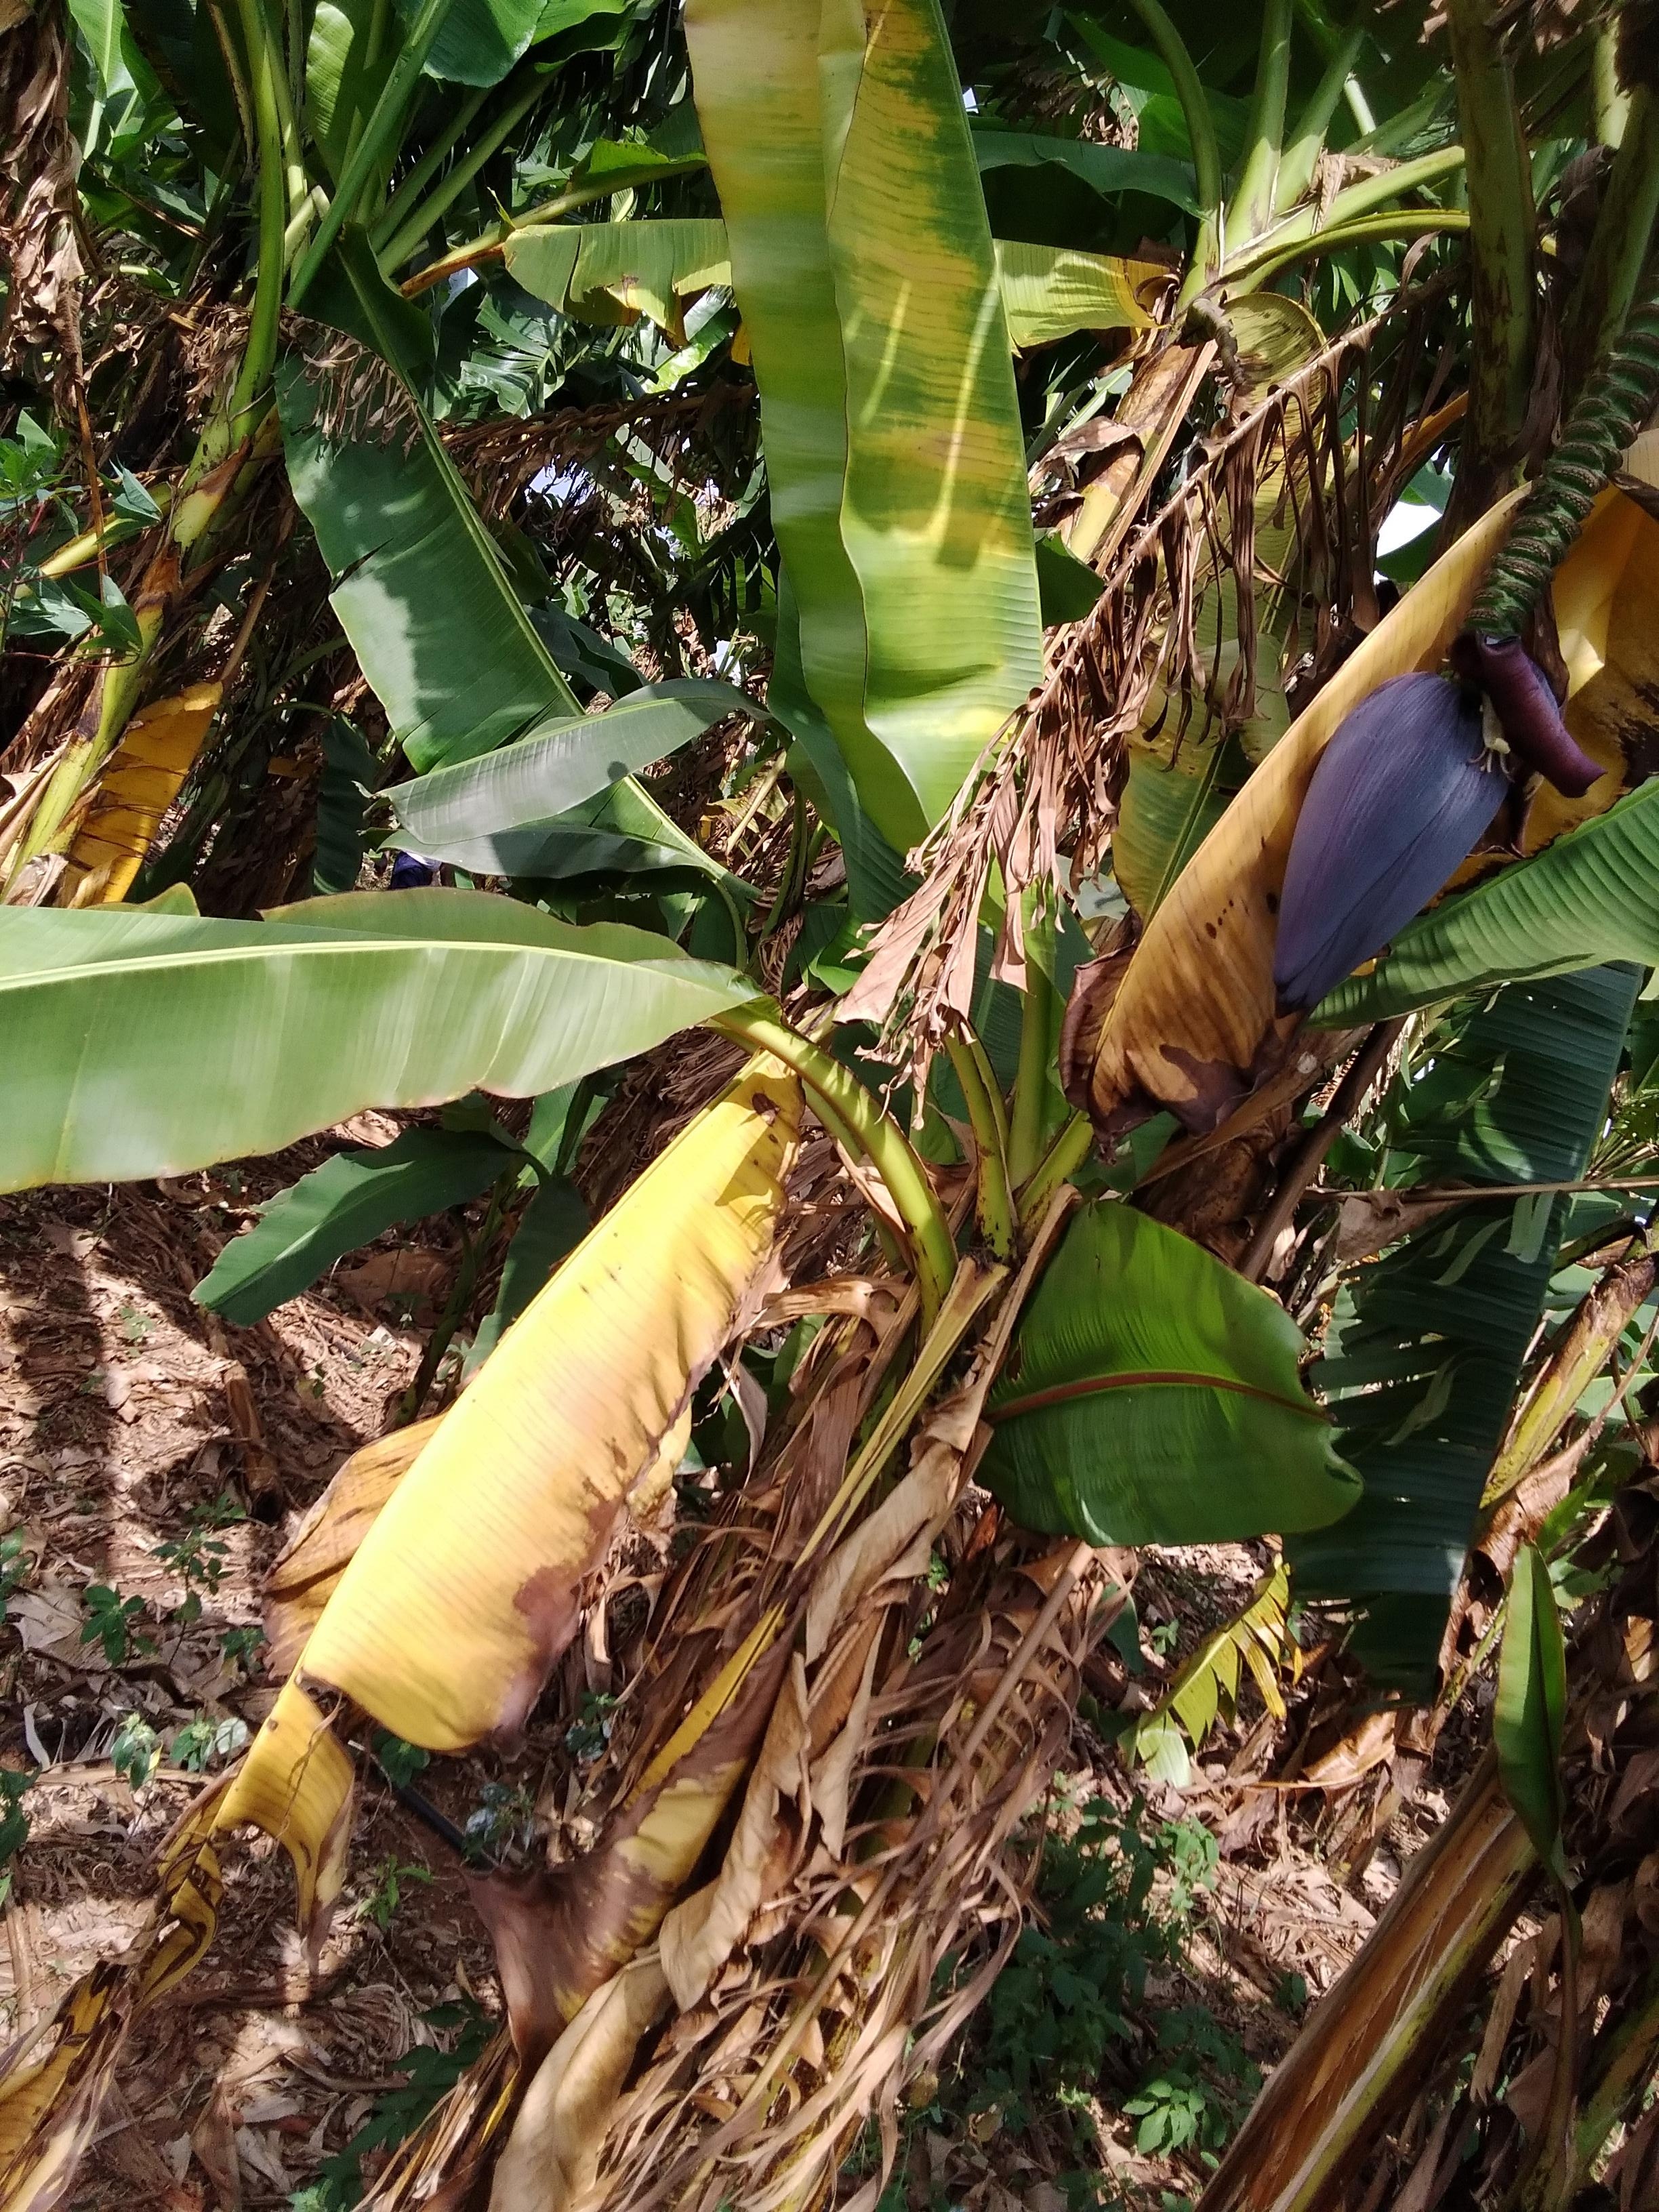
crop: banana
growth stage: vegetative
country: Uganda
